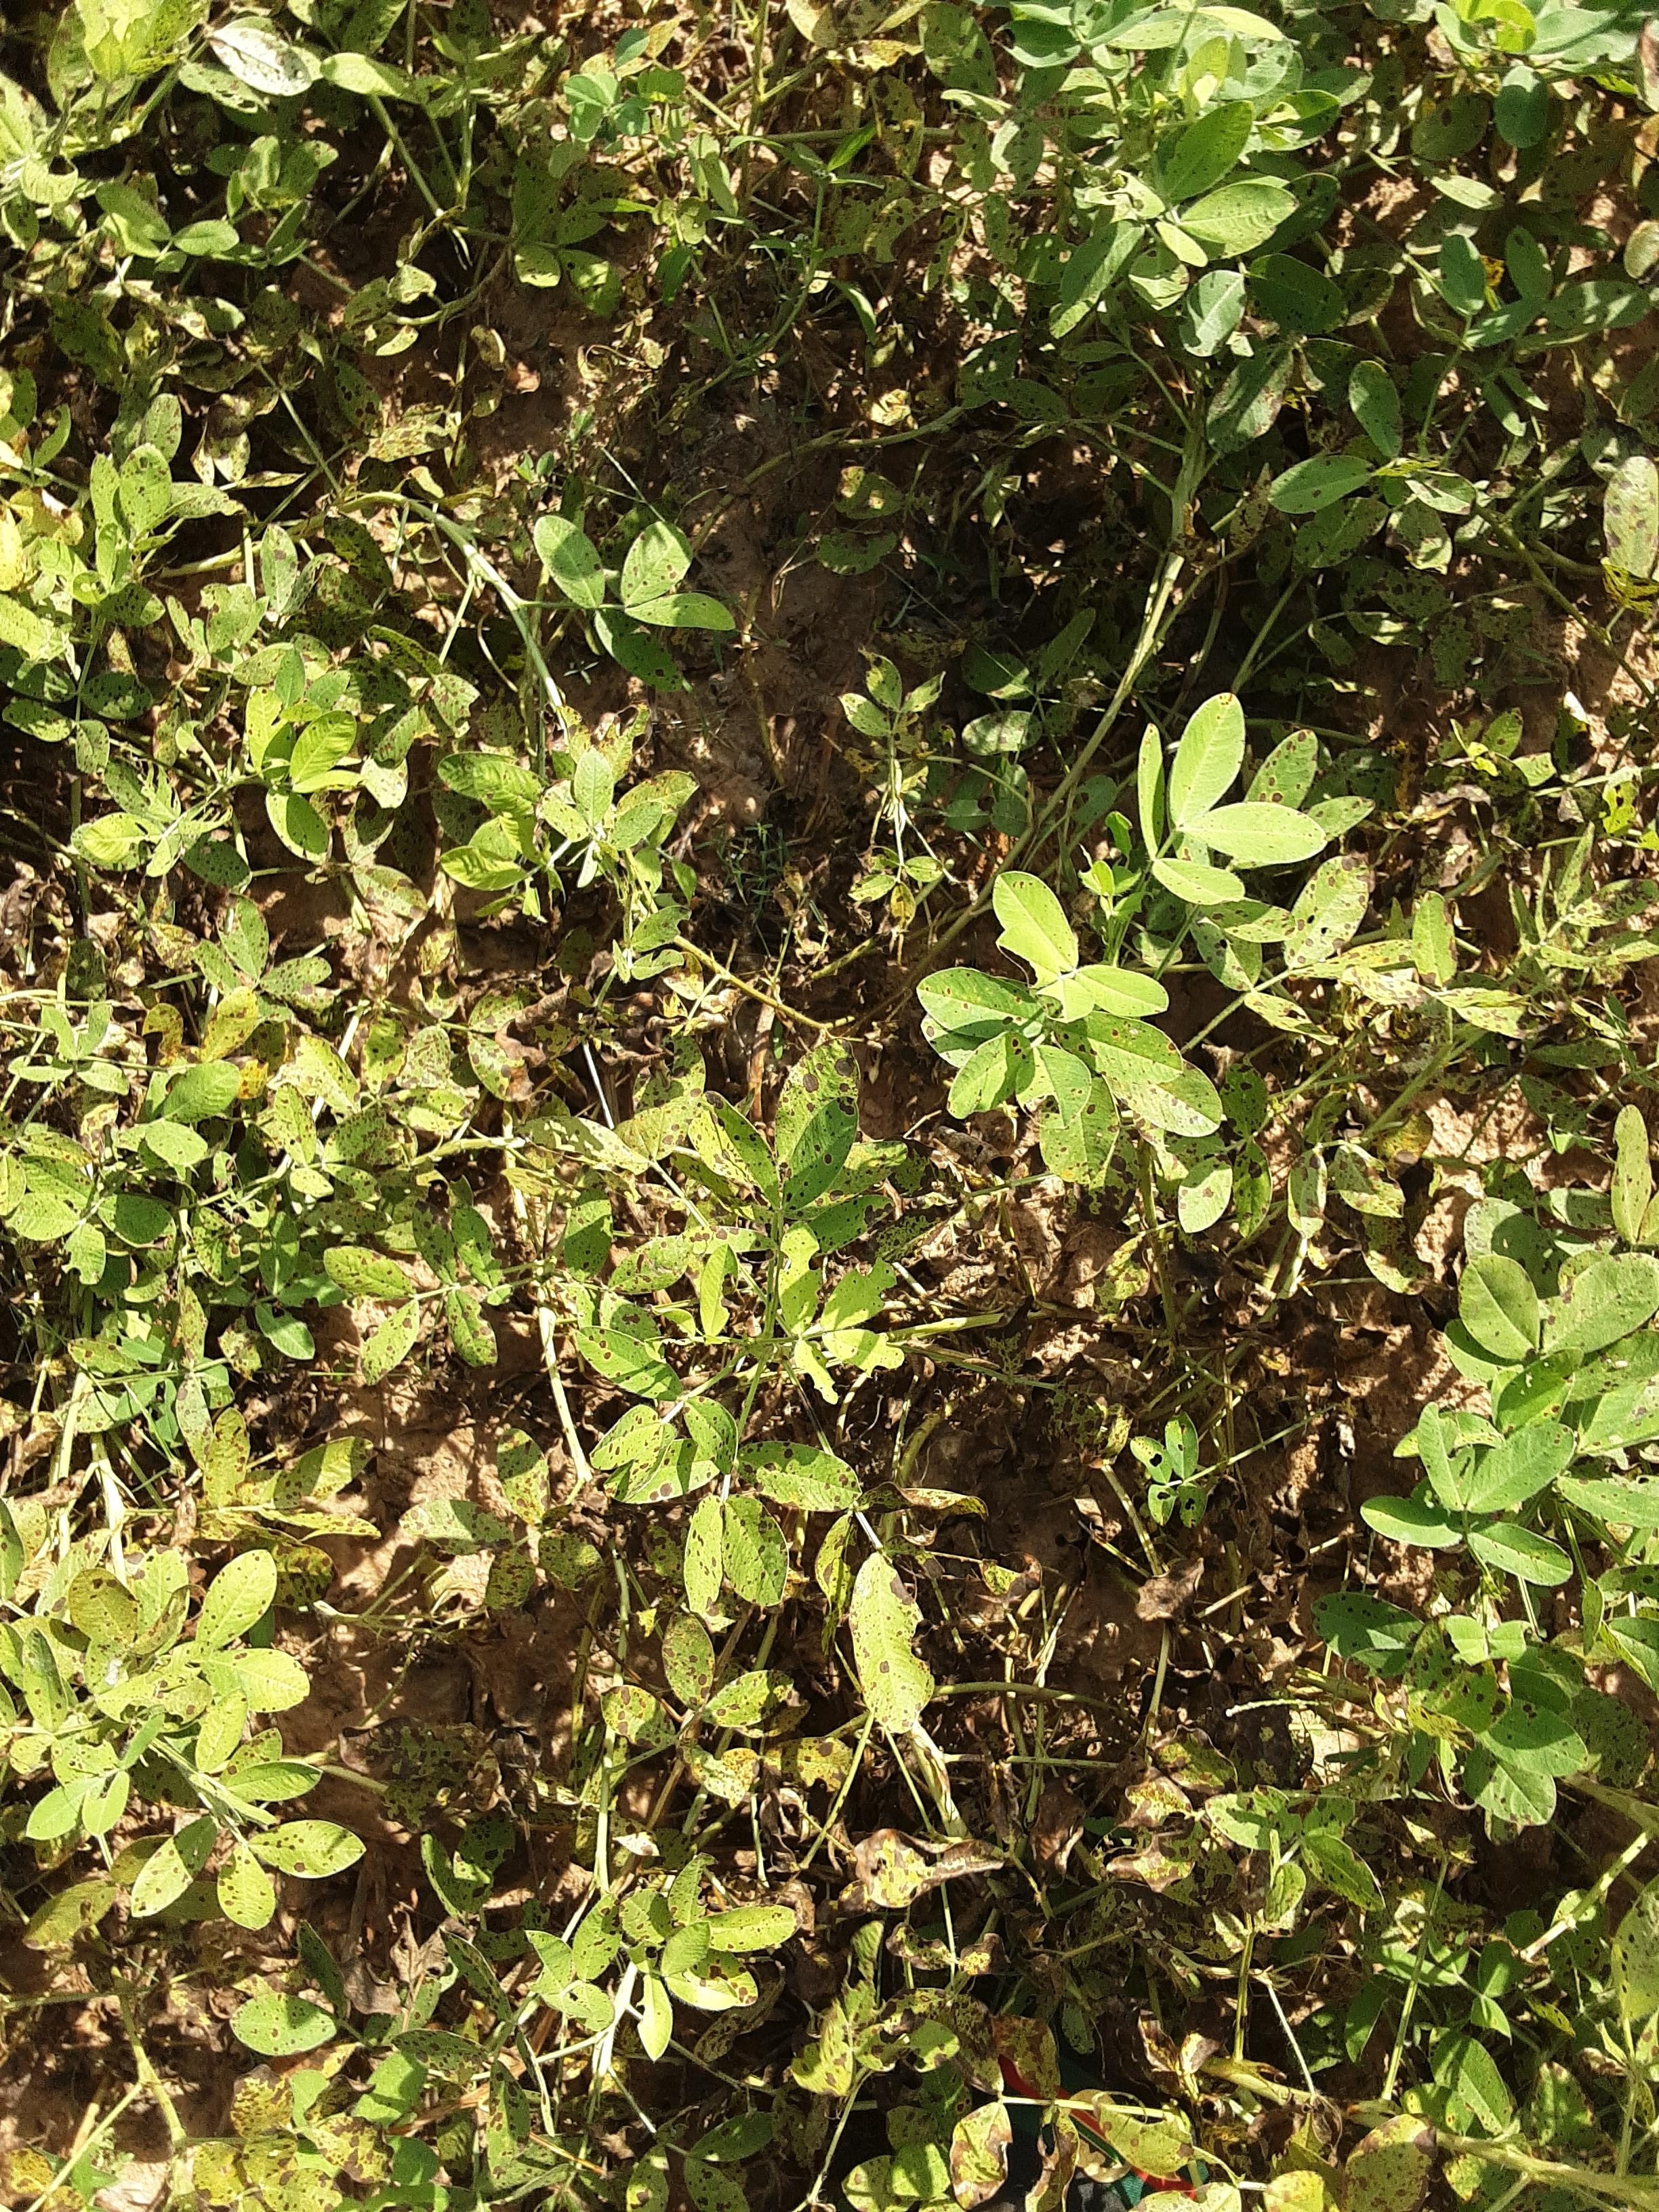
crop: groundnut
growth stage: flowering
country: Senegal
